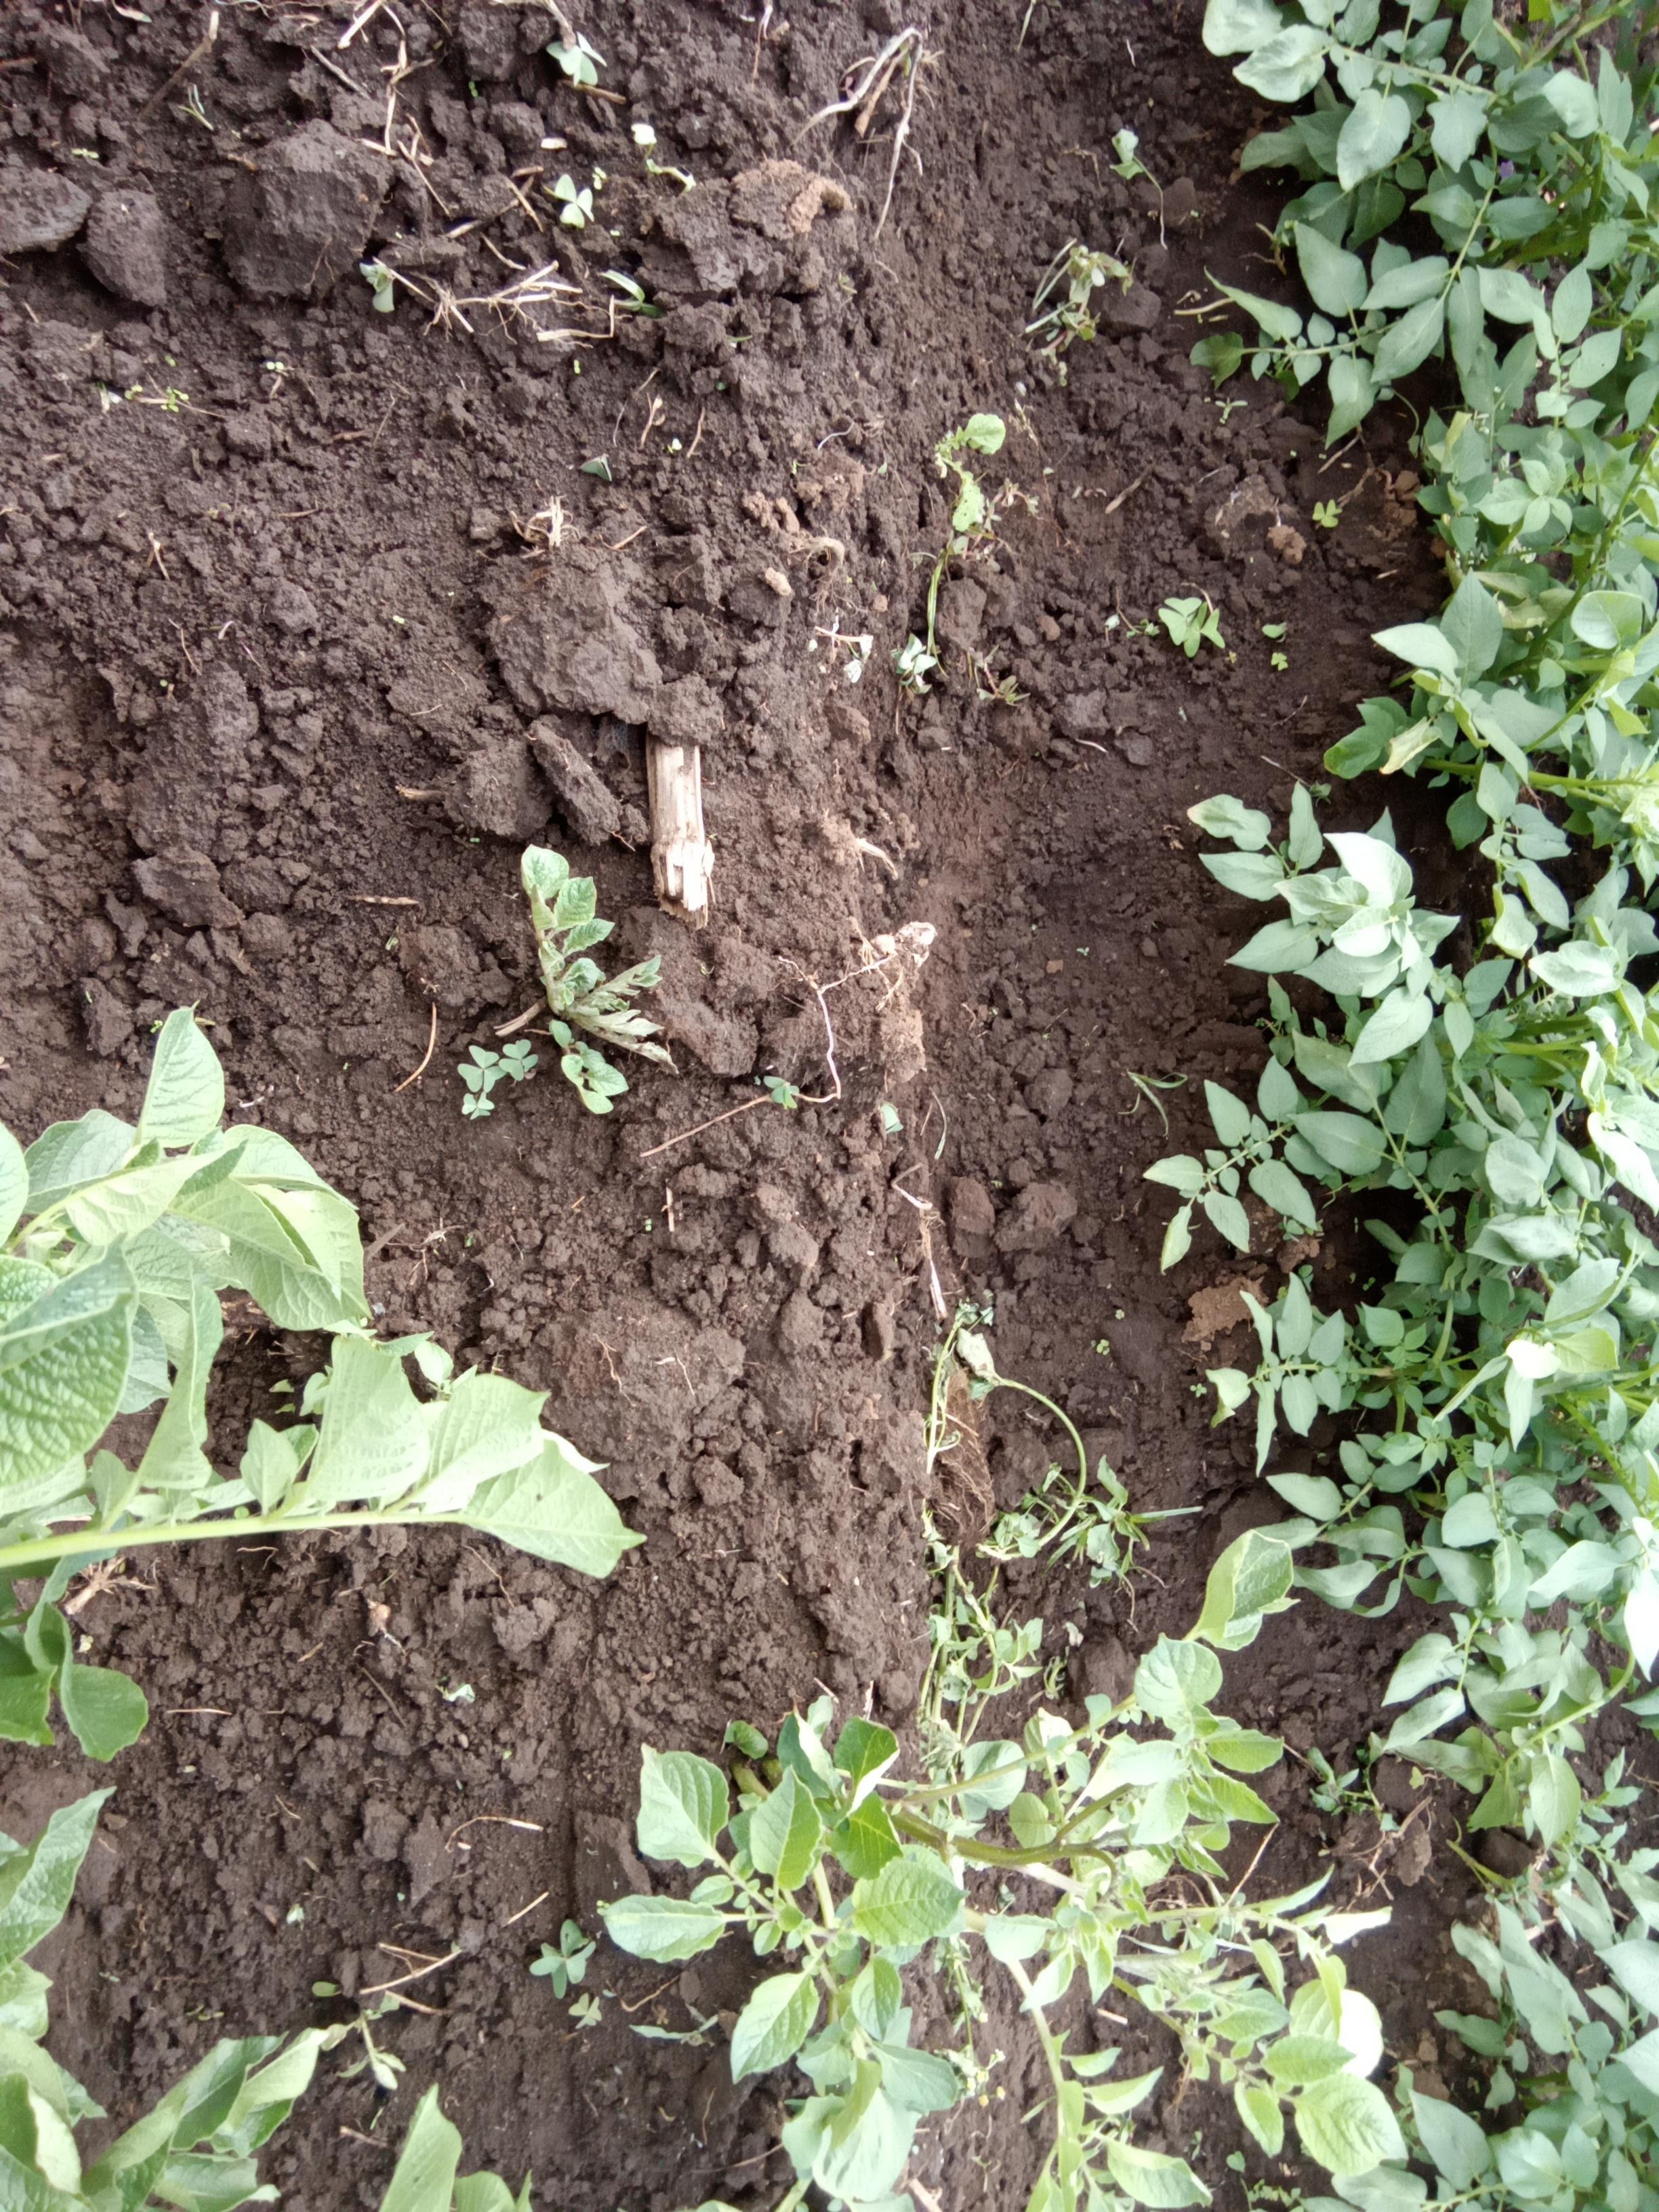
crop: potato
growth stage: vegetative
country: Kenya
